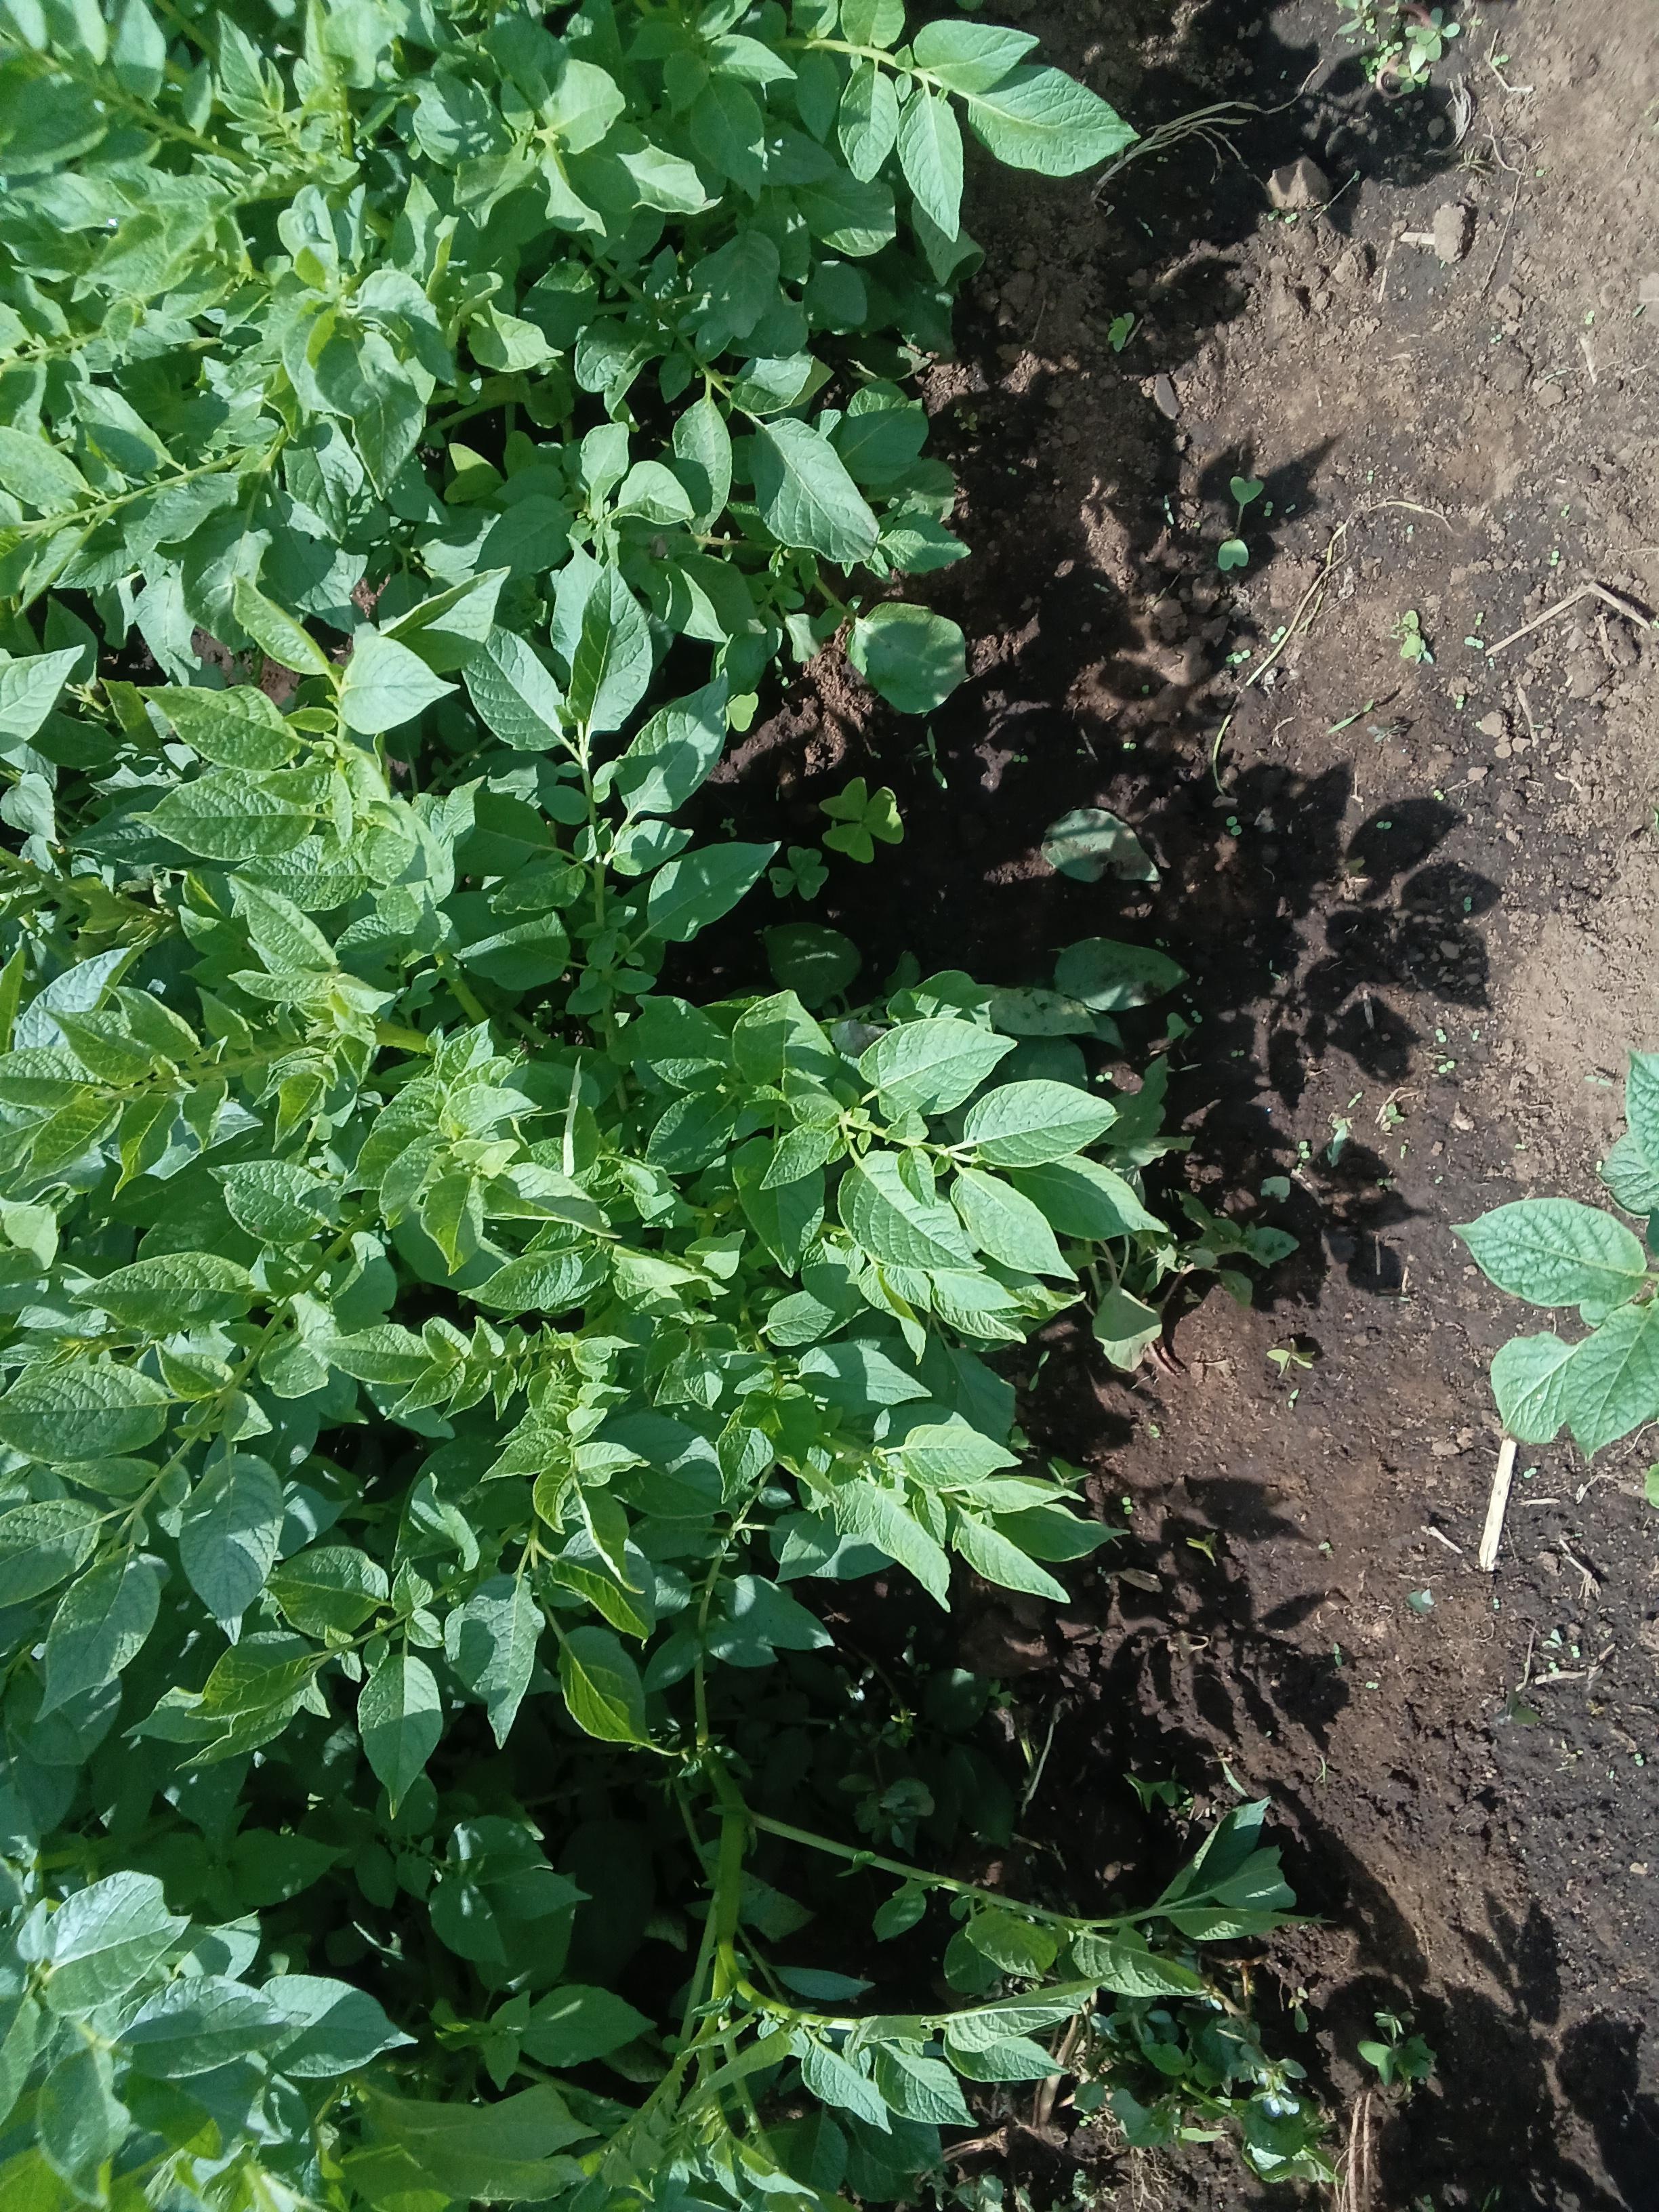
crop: potato
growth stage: vegetative
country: Kenya
